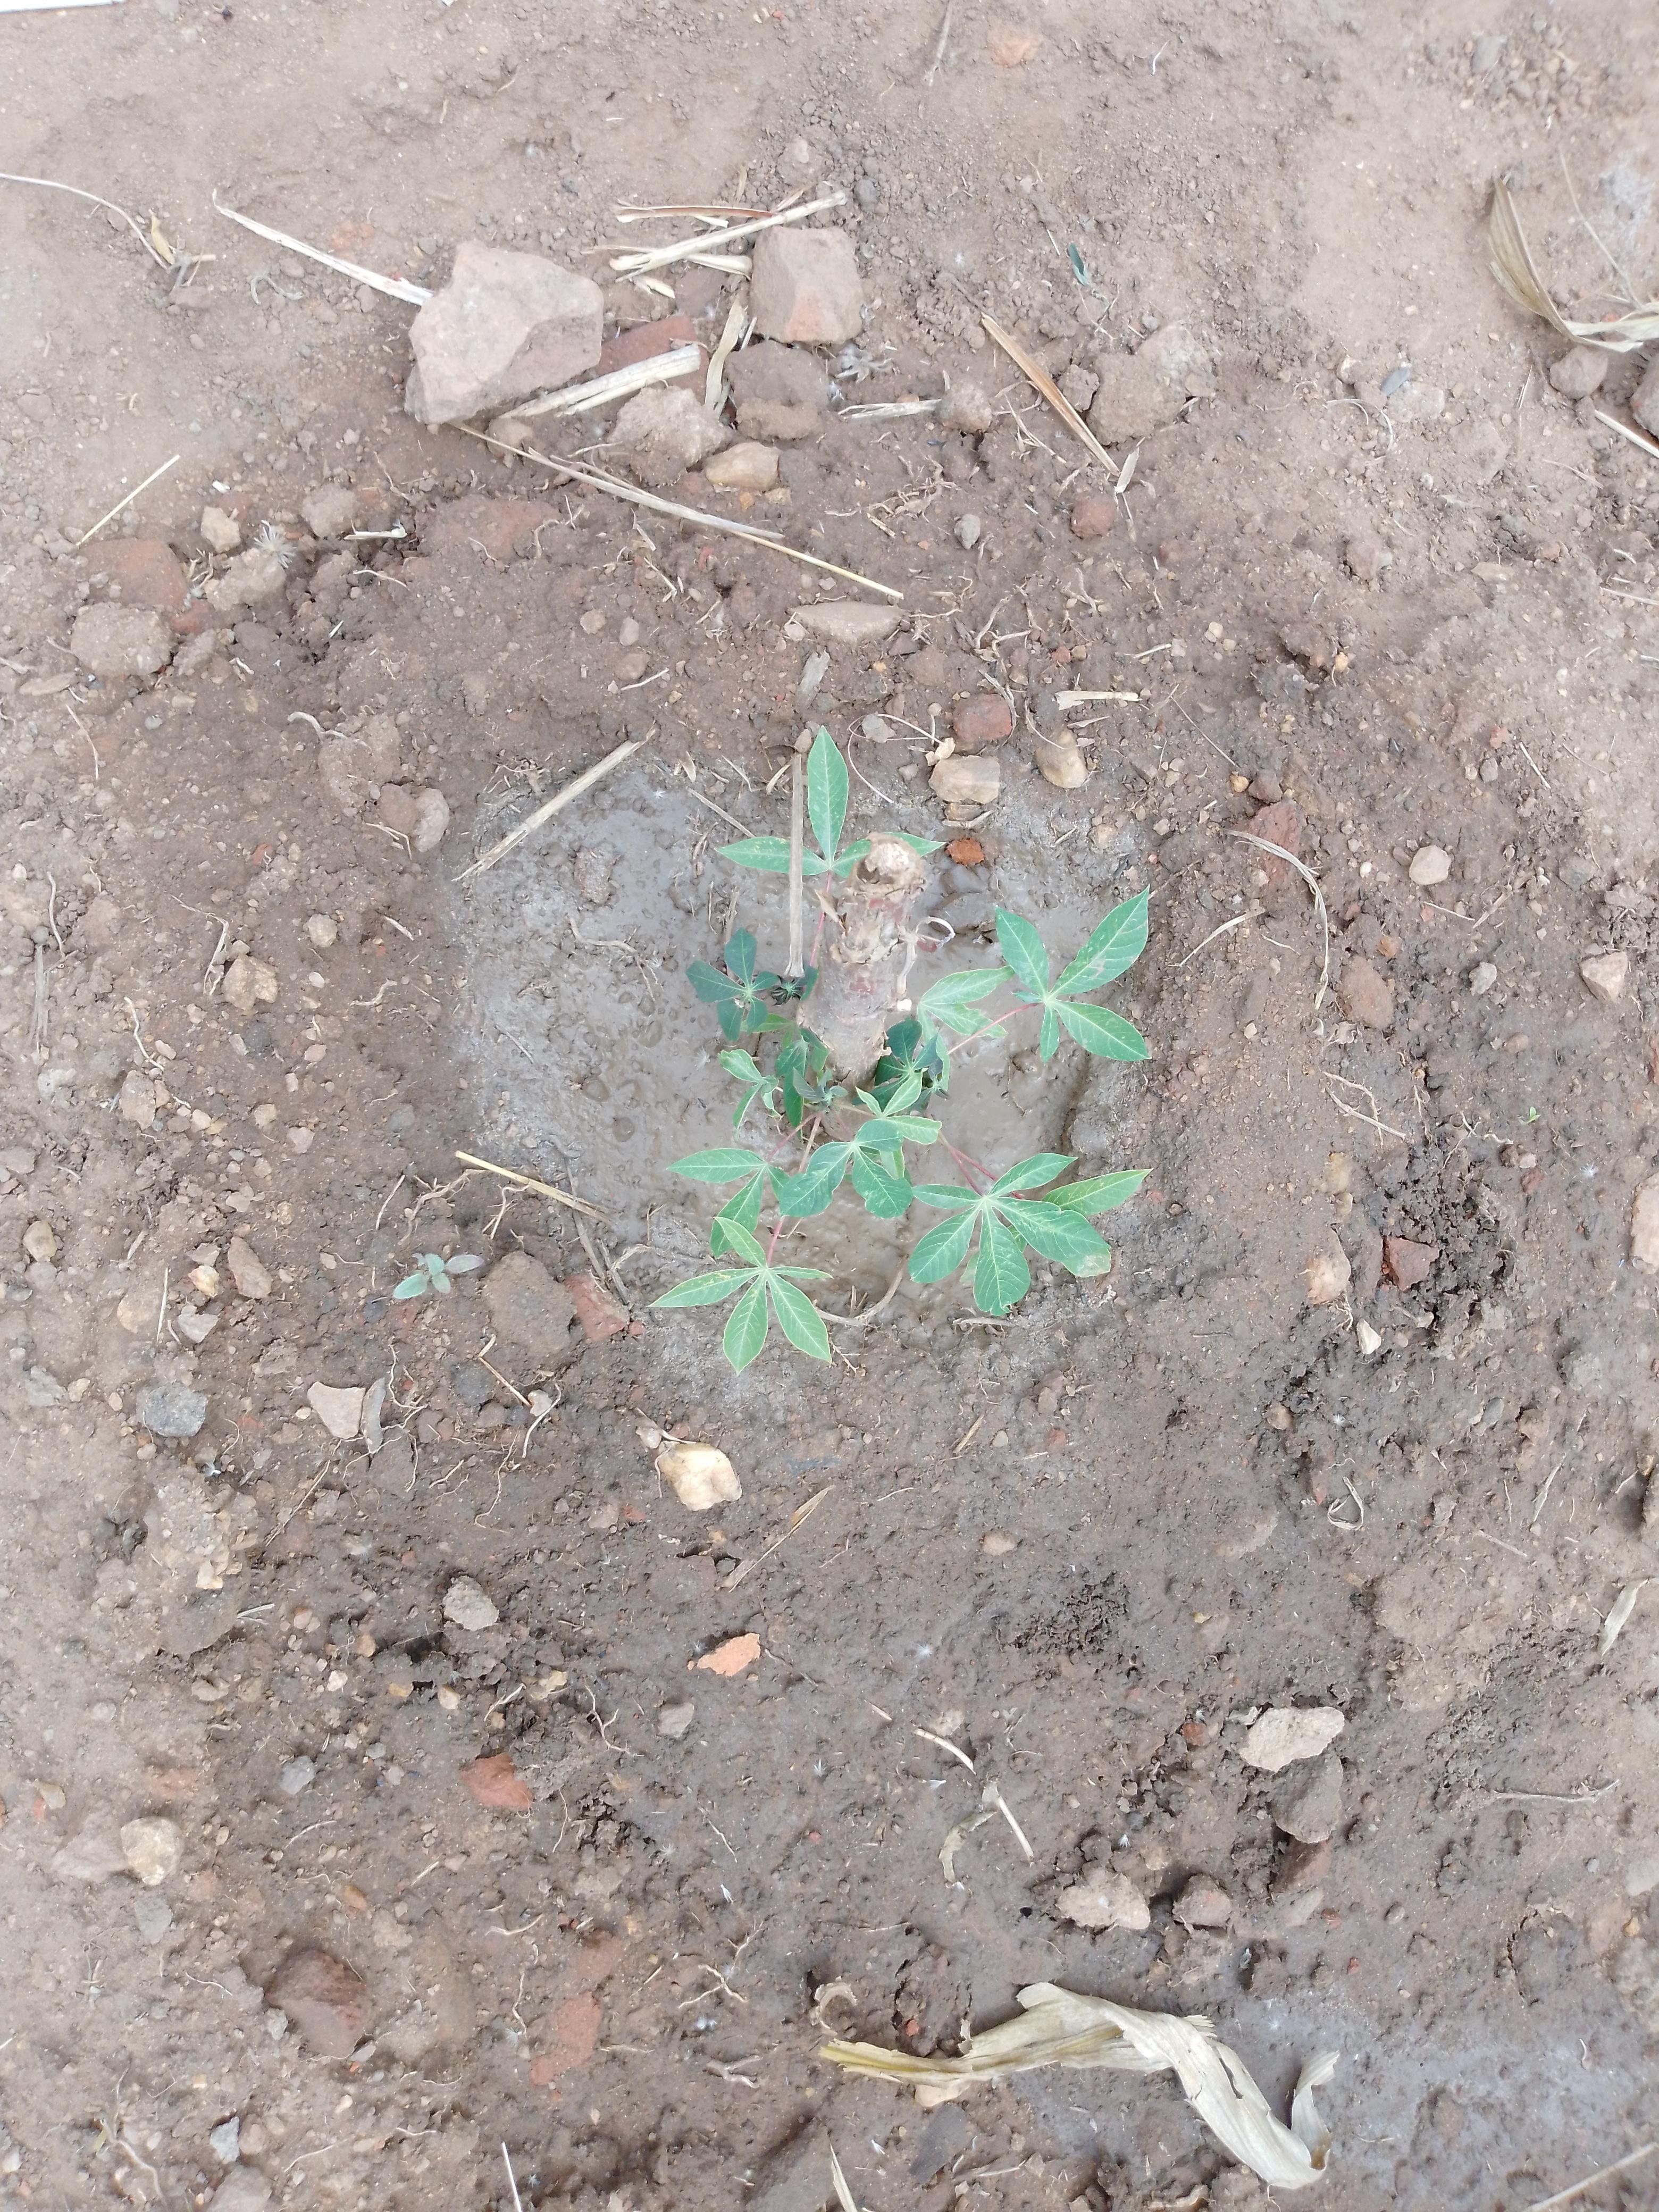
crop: cassava
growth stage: vegetative
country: Malawi
